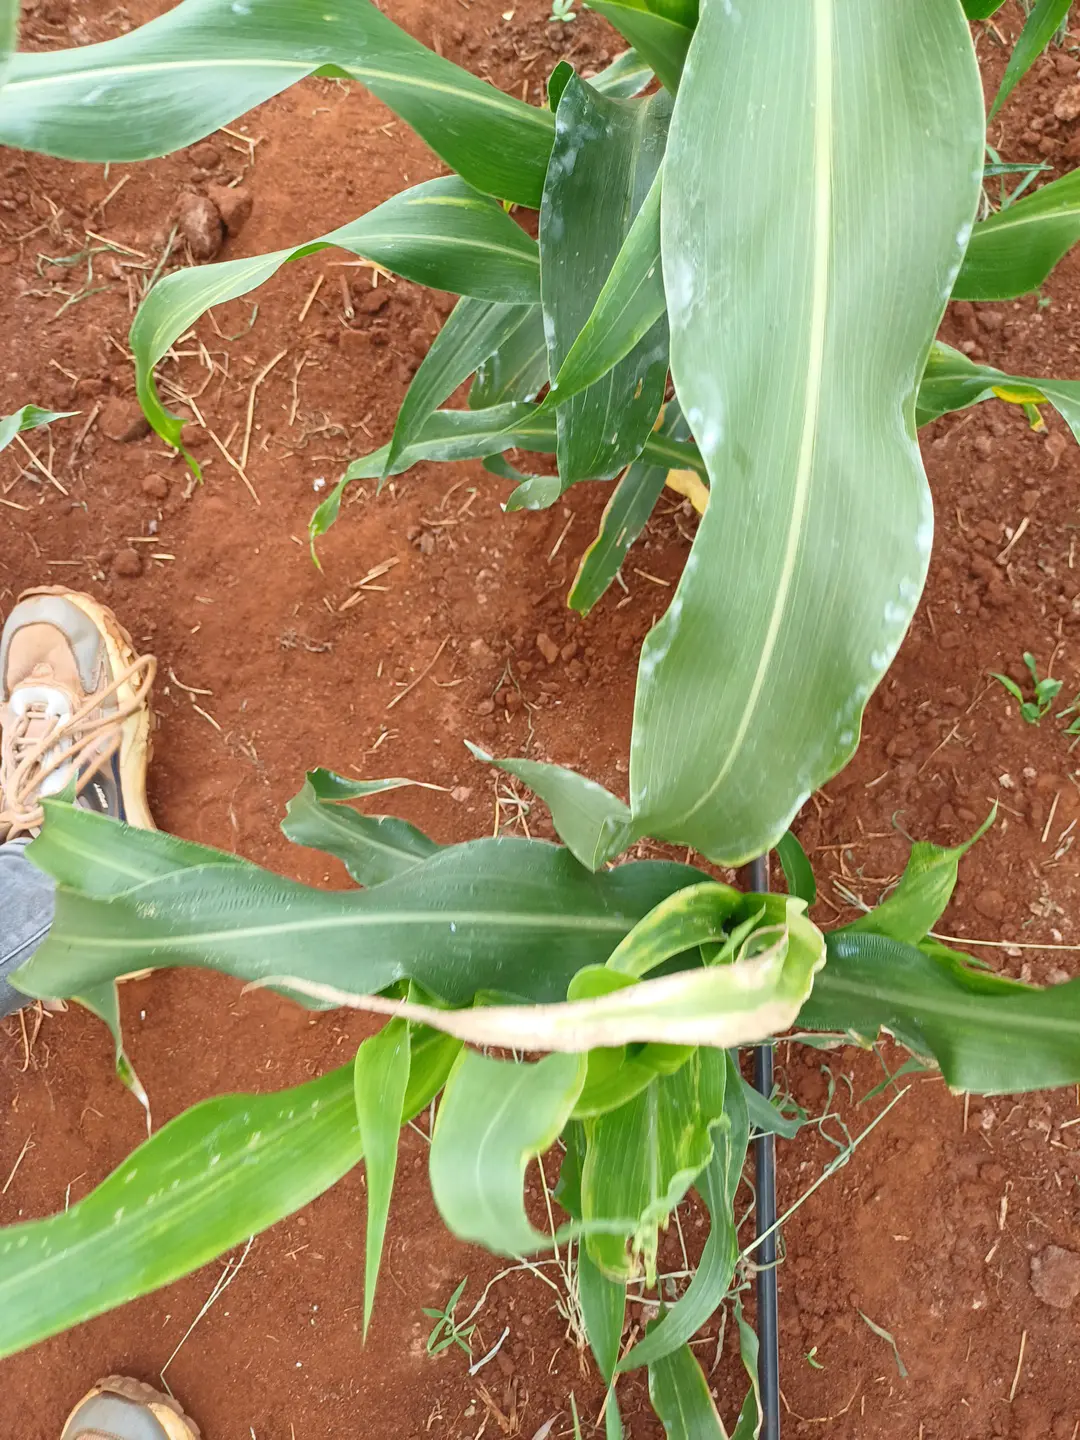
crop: sorghum
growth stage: vegetative
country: Kenya
